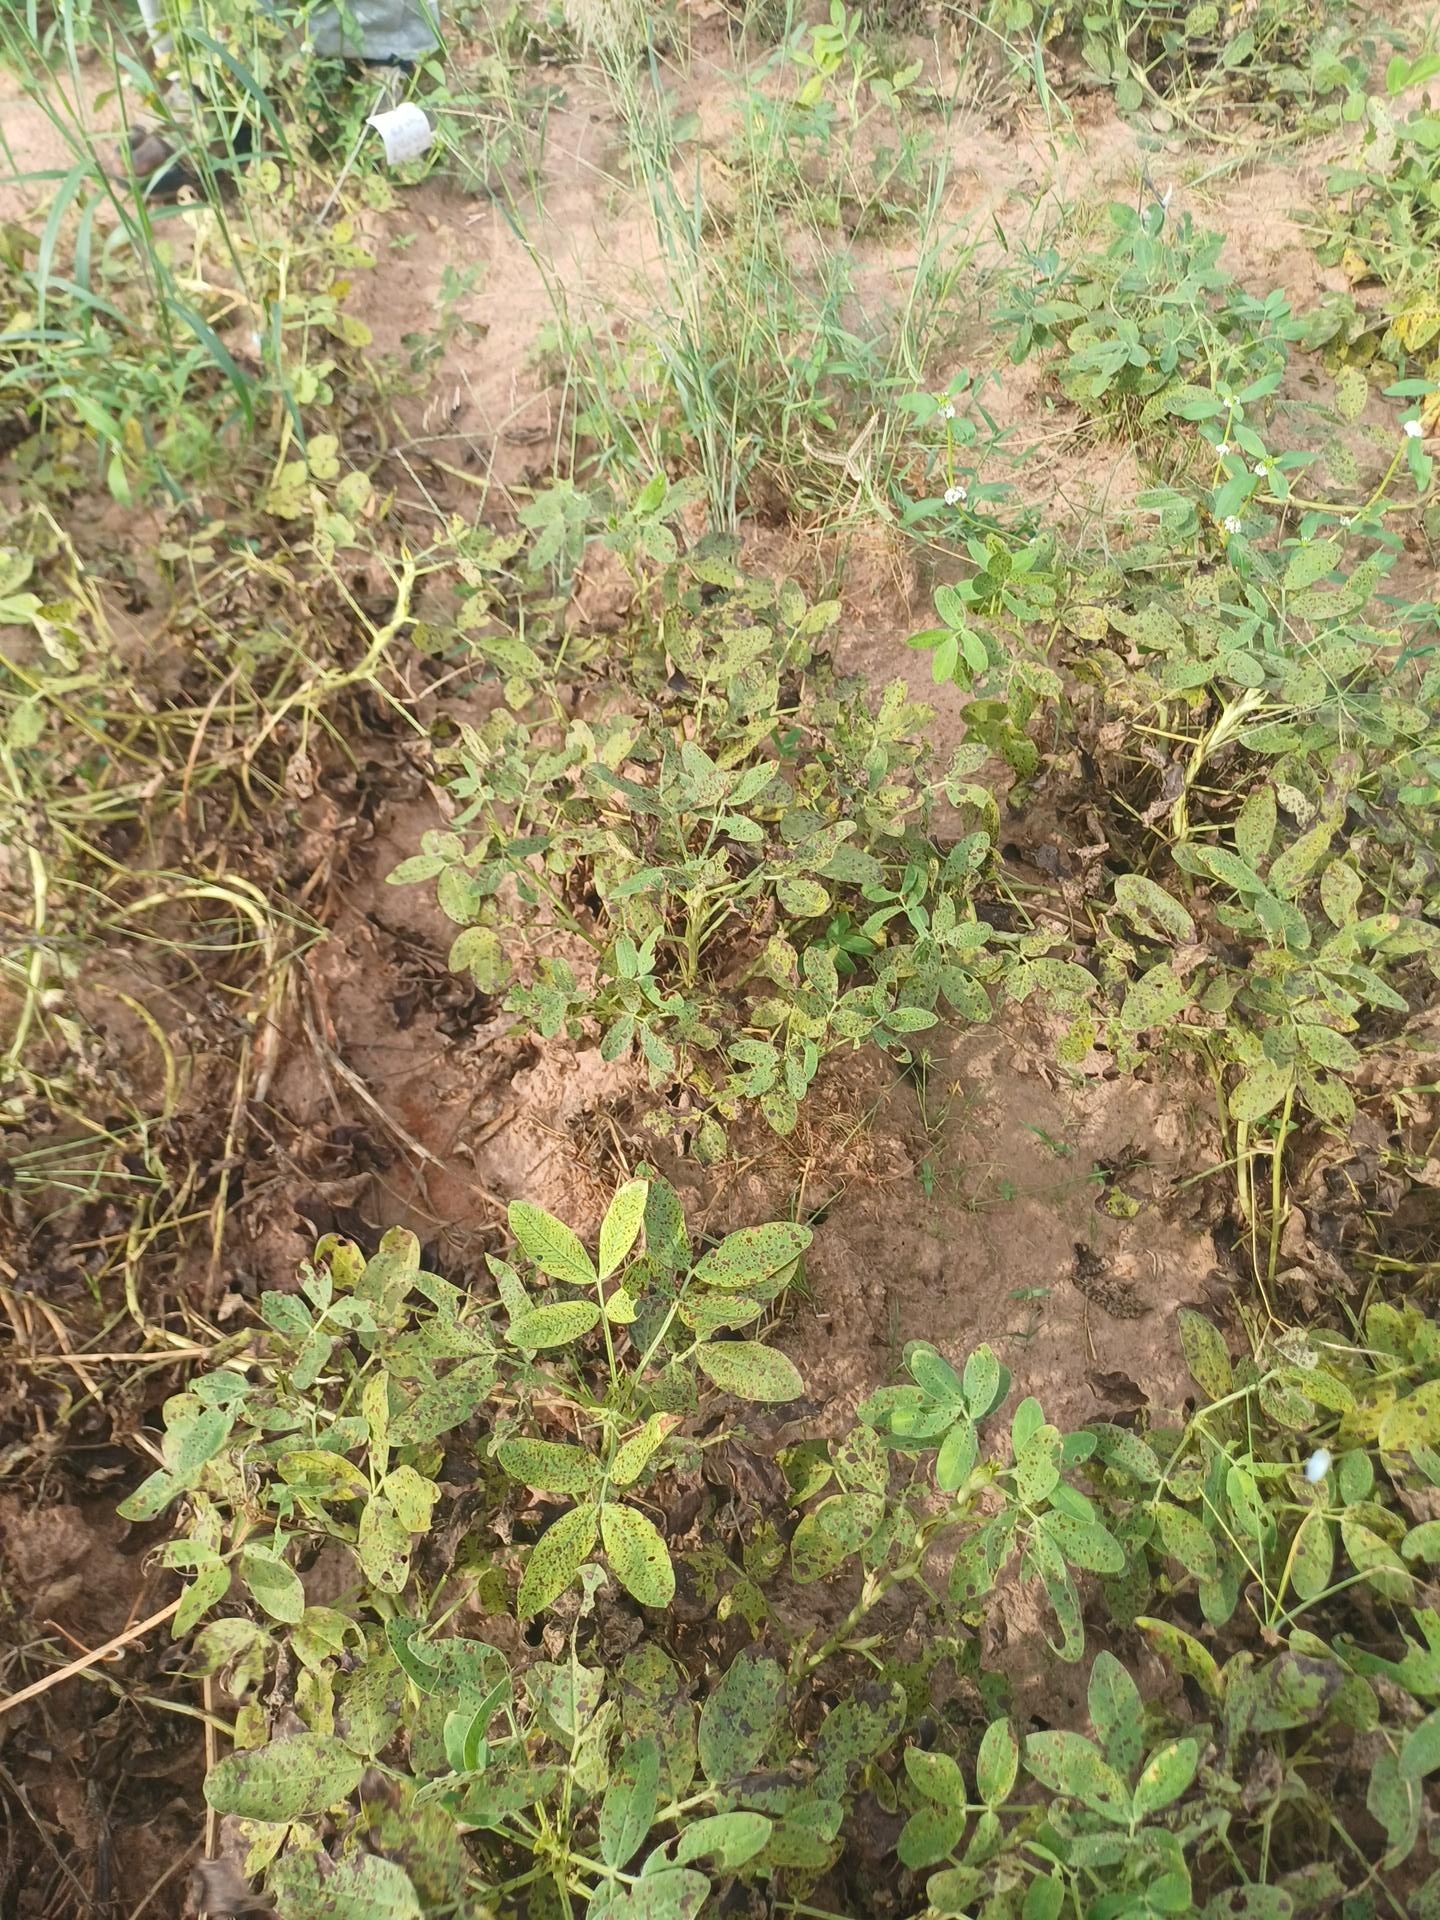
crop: groundnut
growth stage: flowering
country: Senegal
